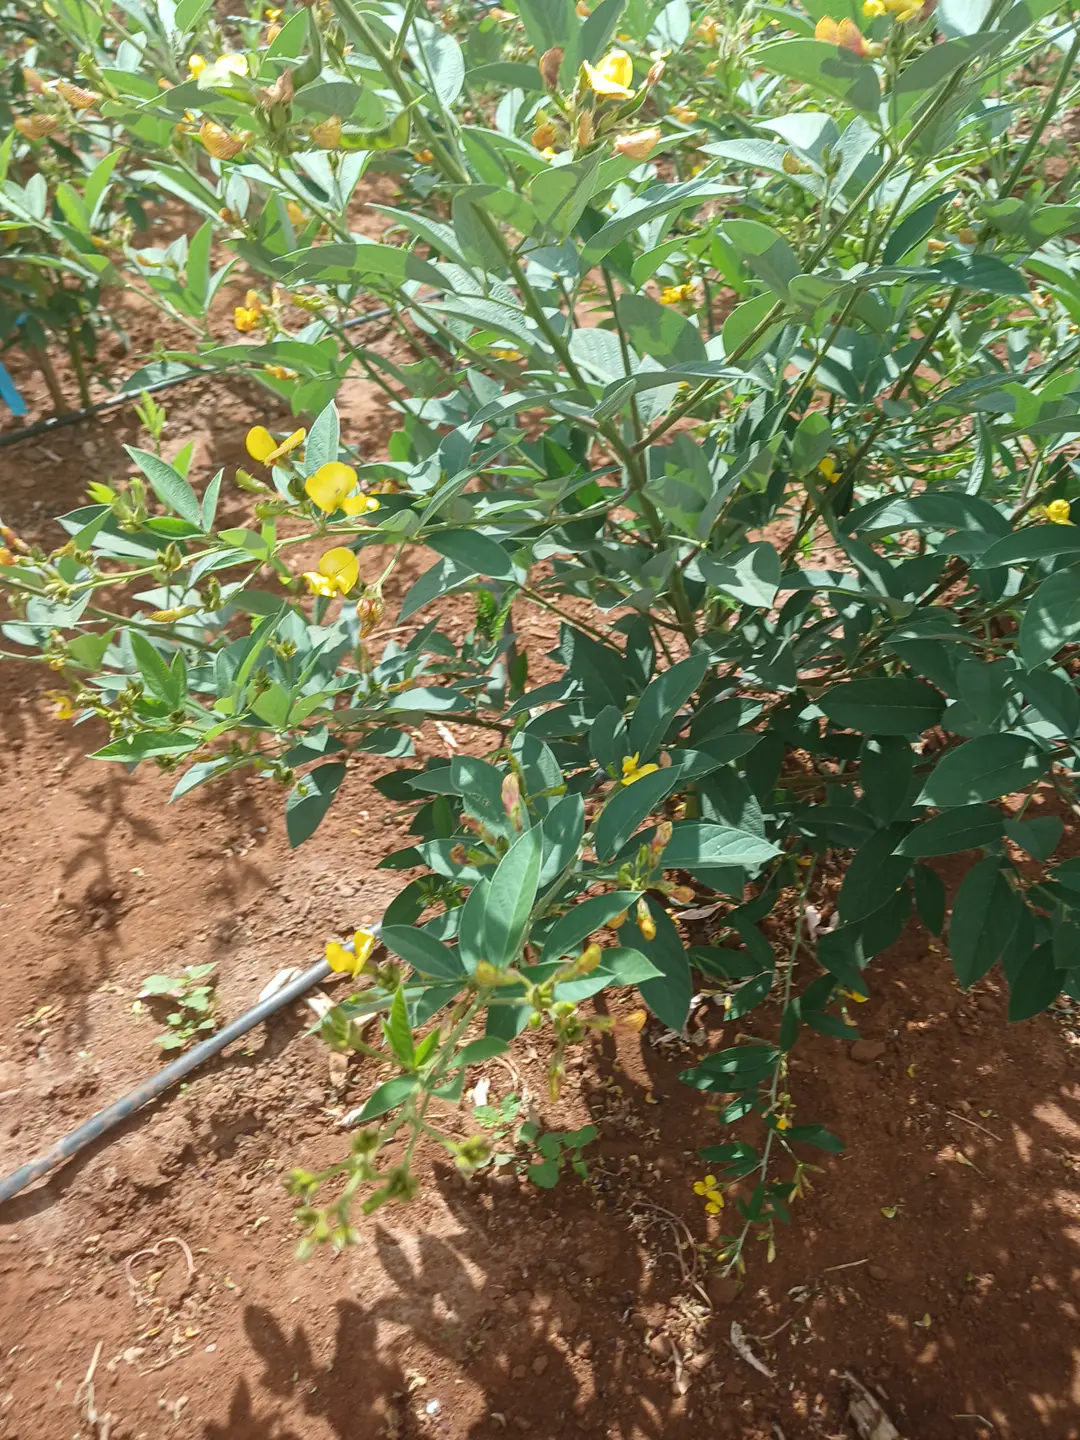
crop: pigeonpea
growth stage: development pod
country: Kenya
